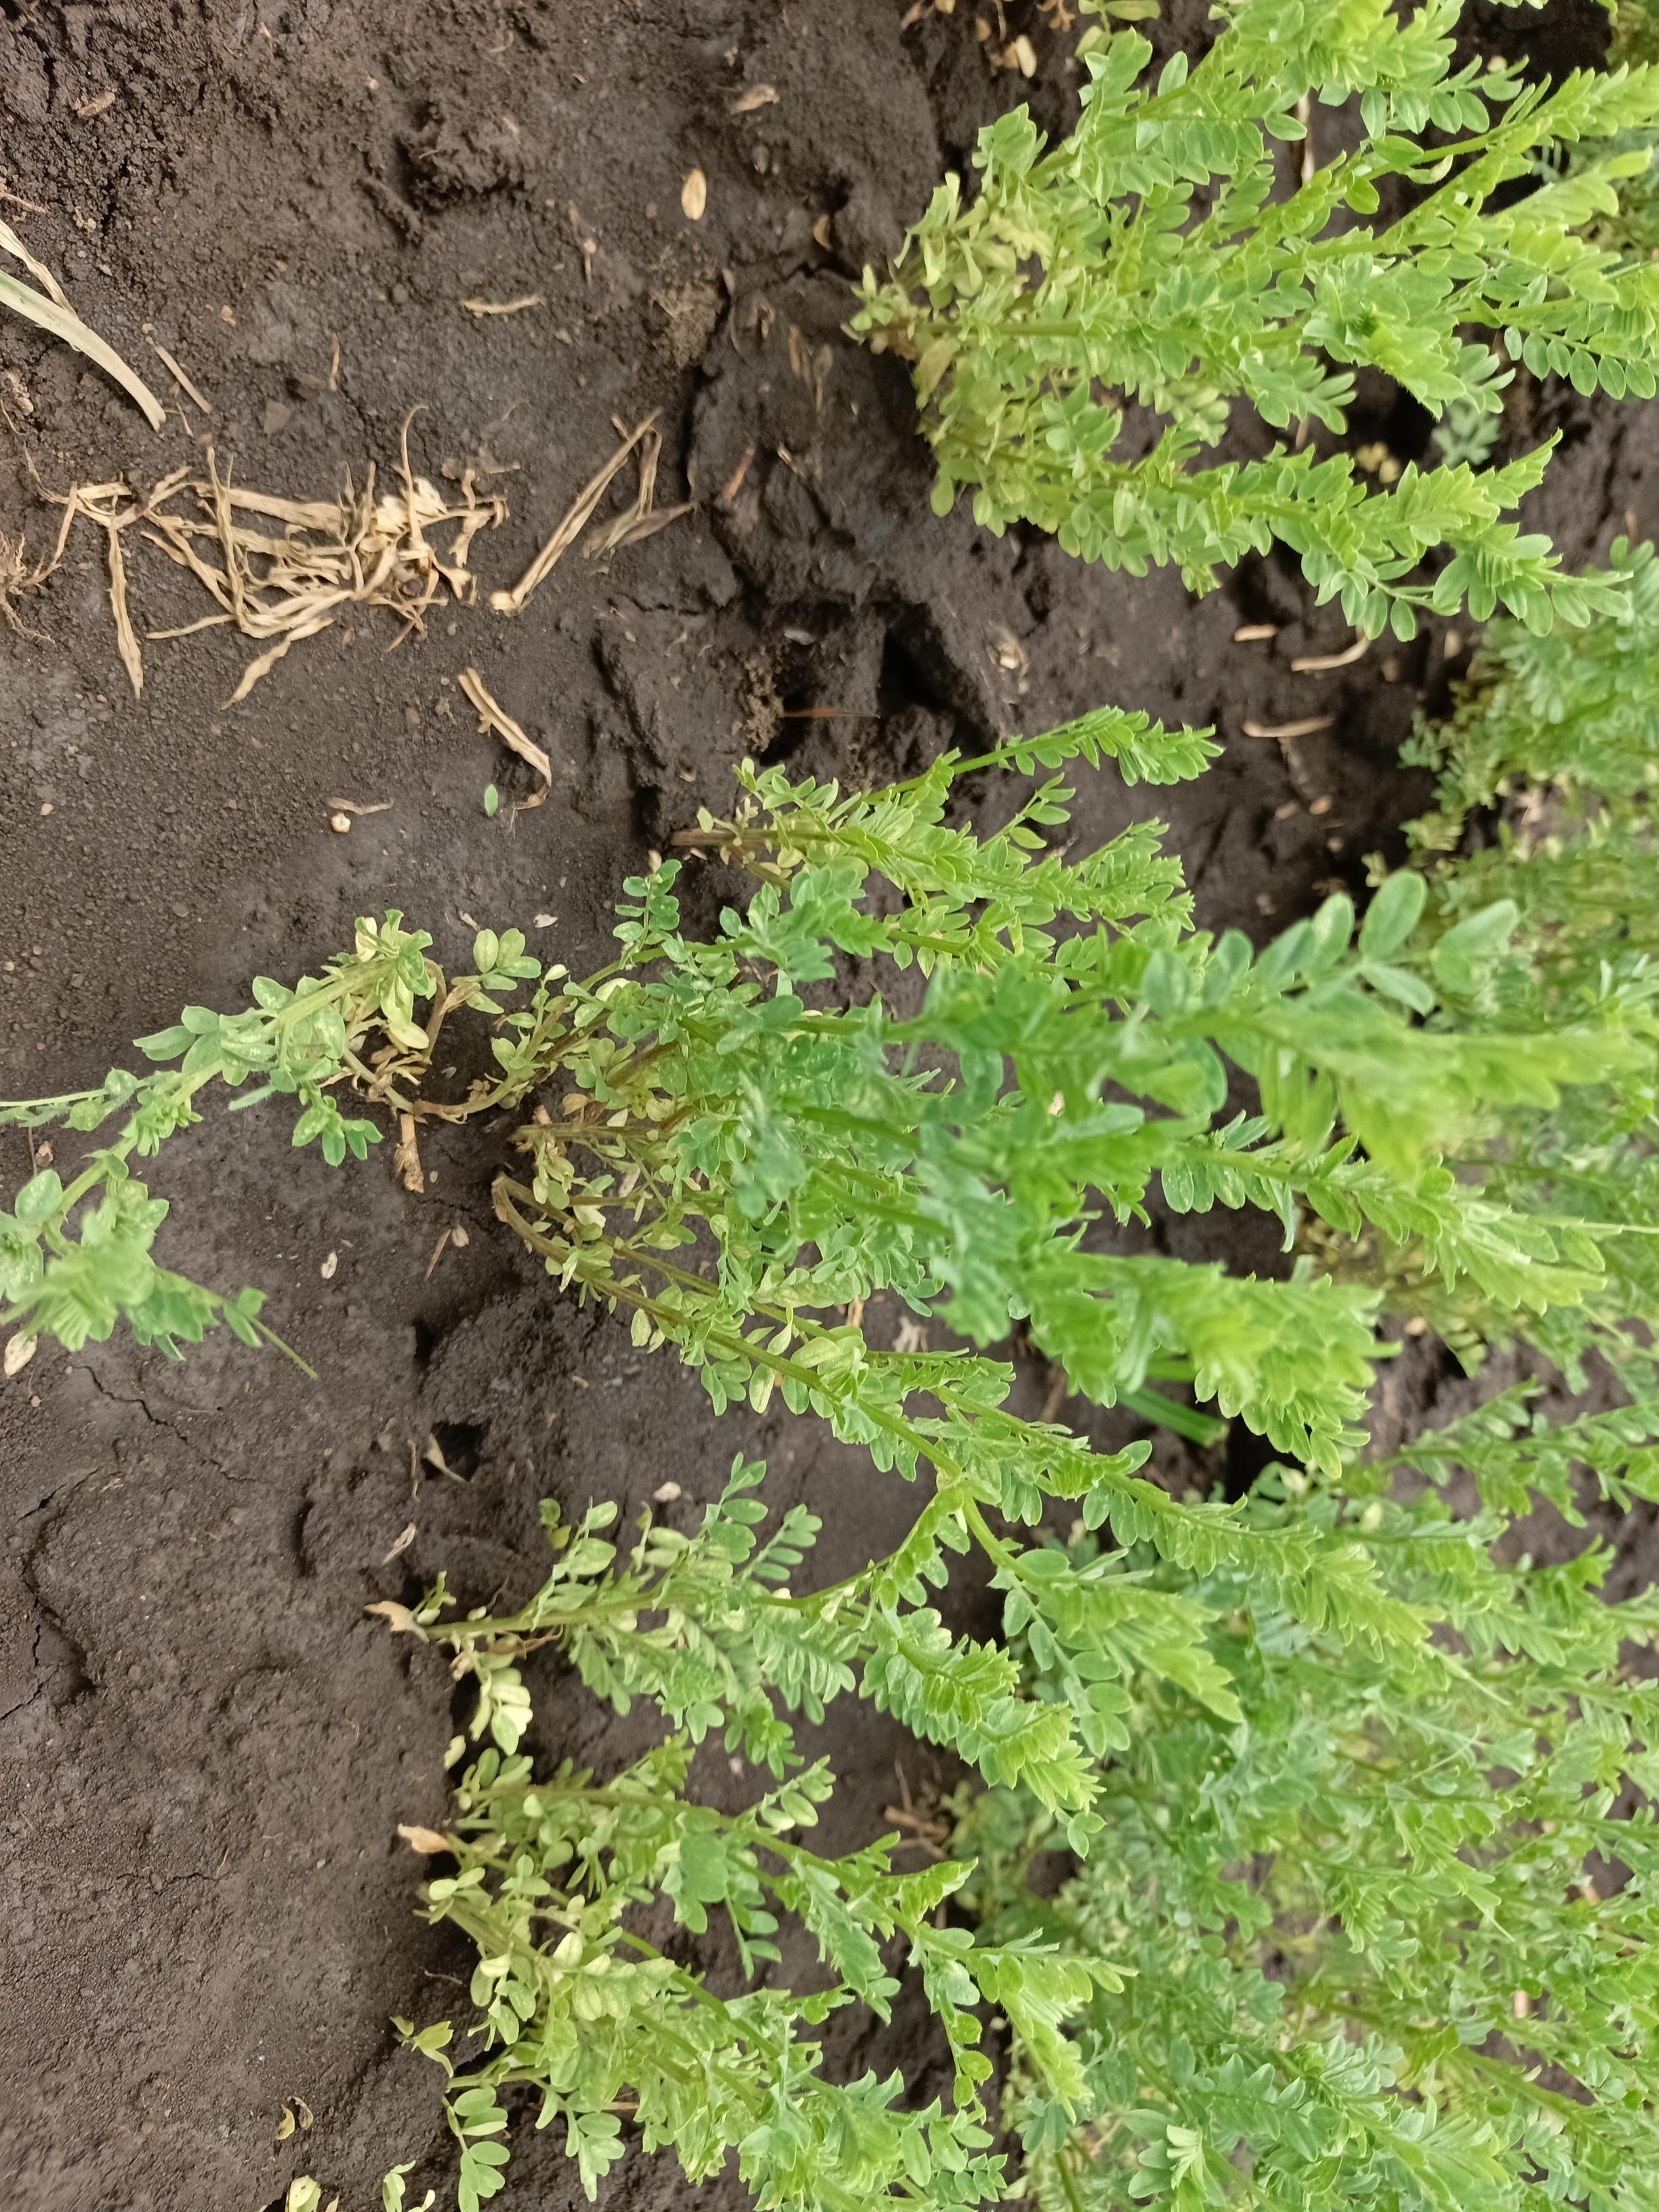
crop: lentil
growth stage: vegetative
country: Tanzania
